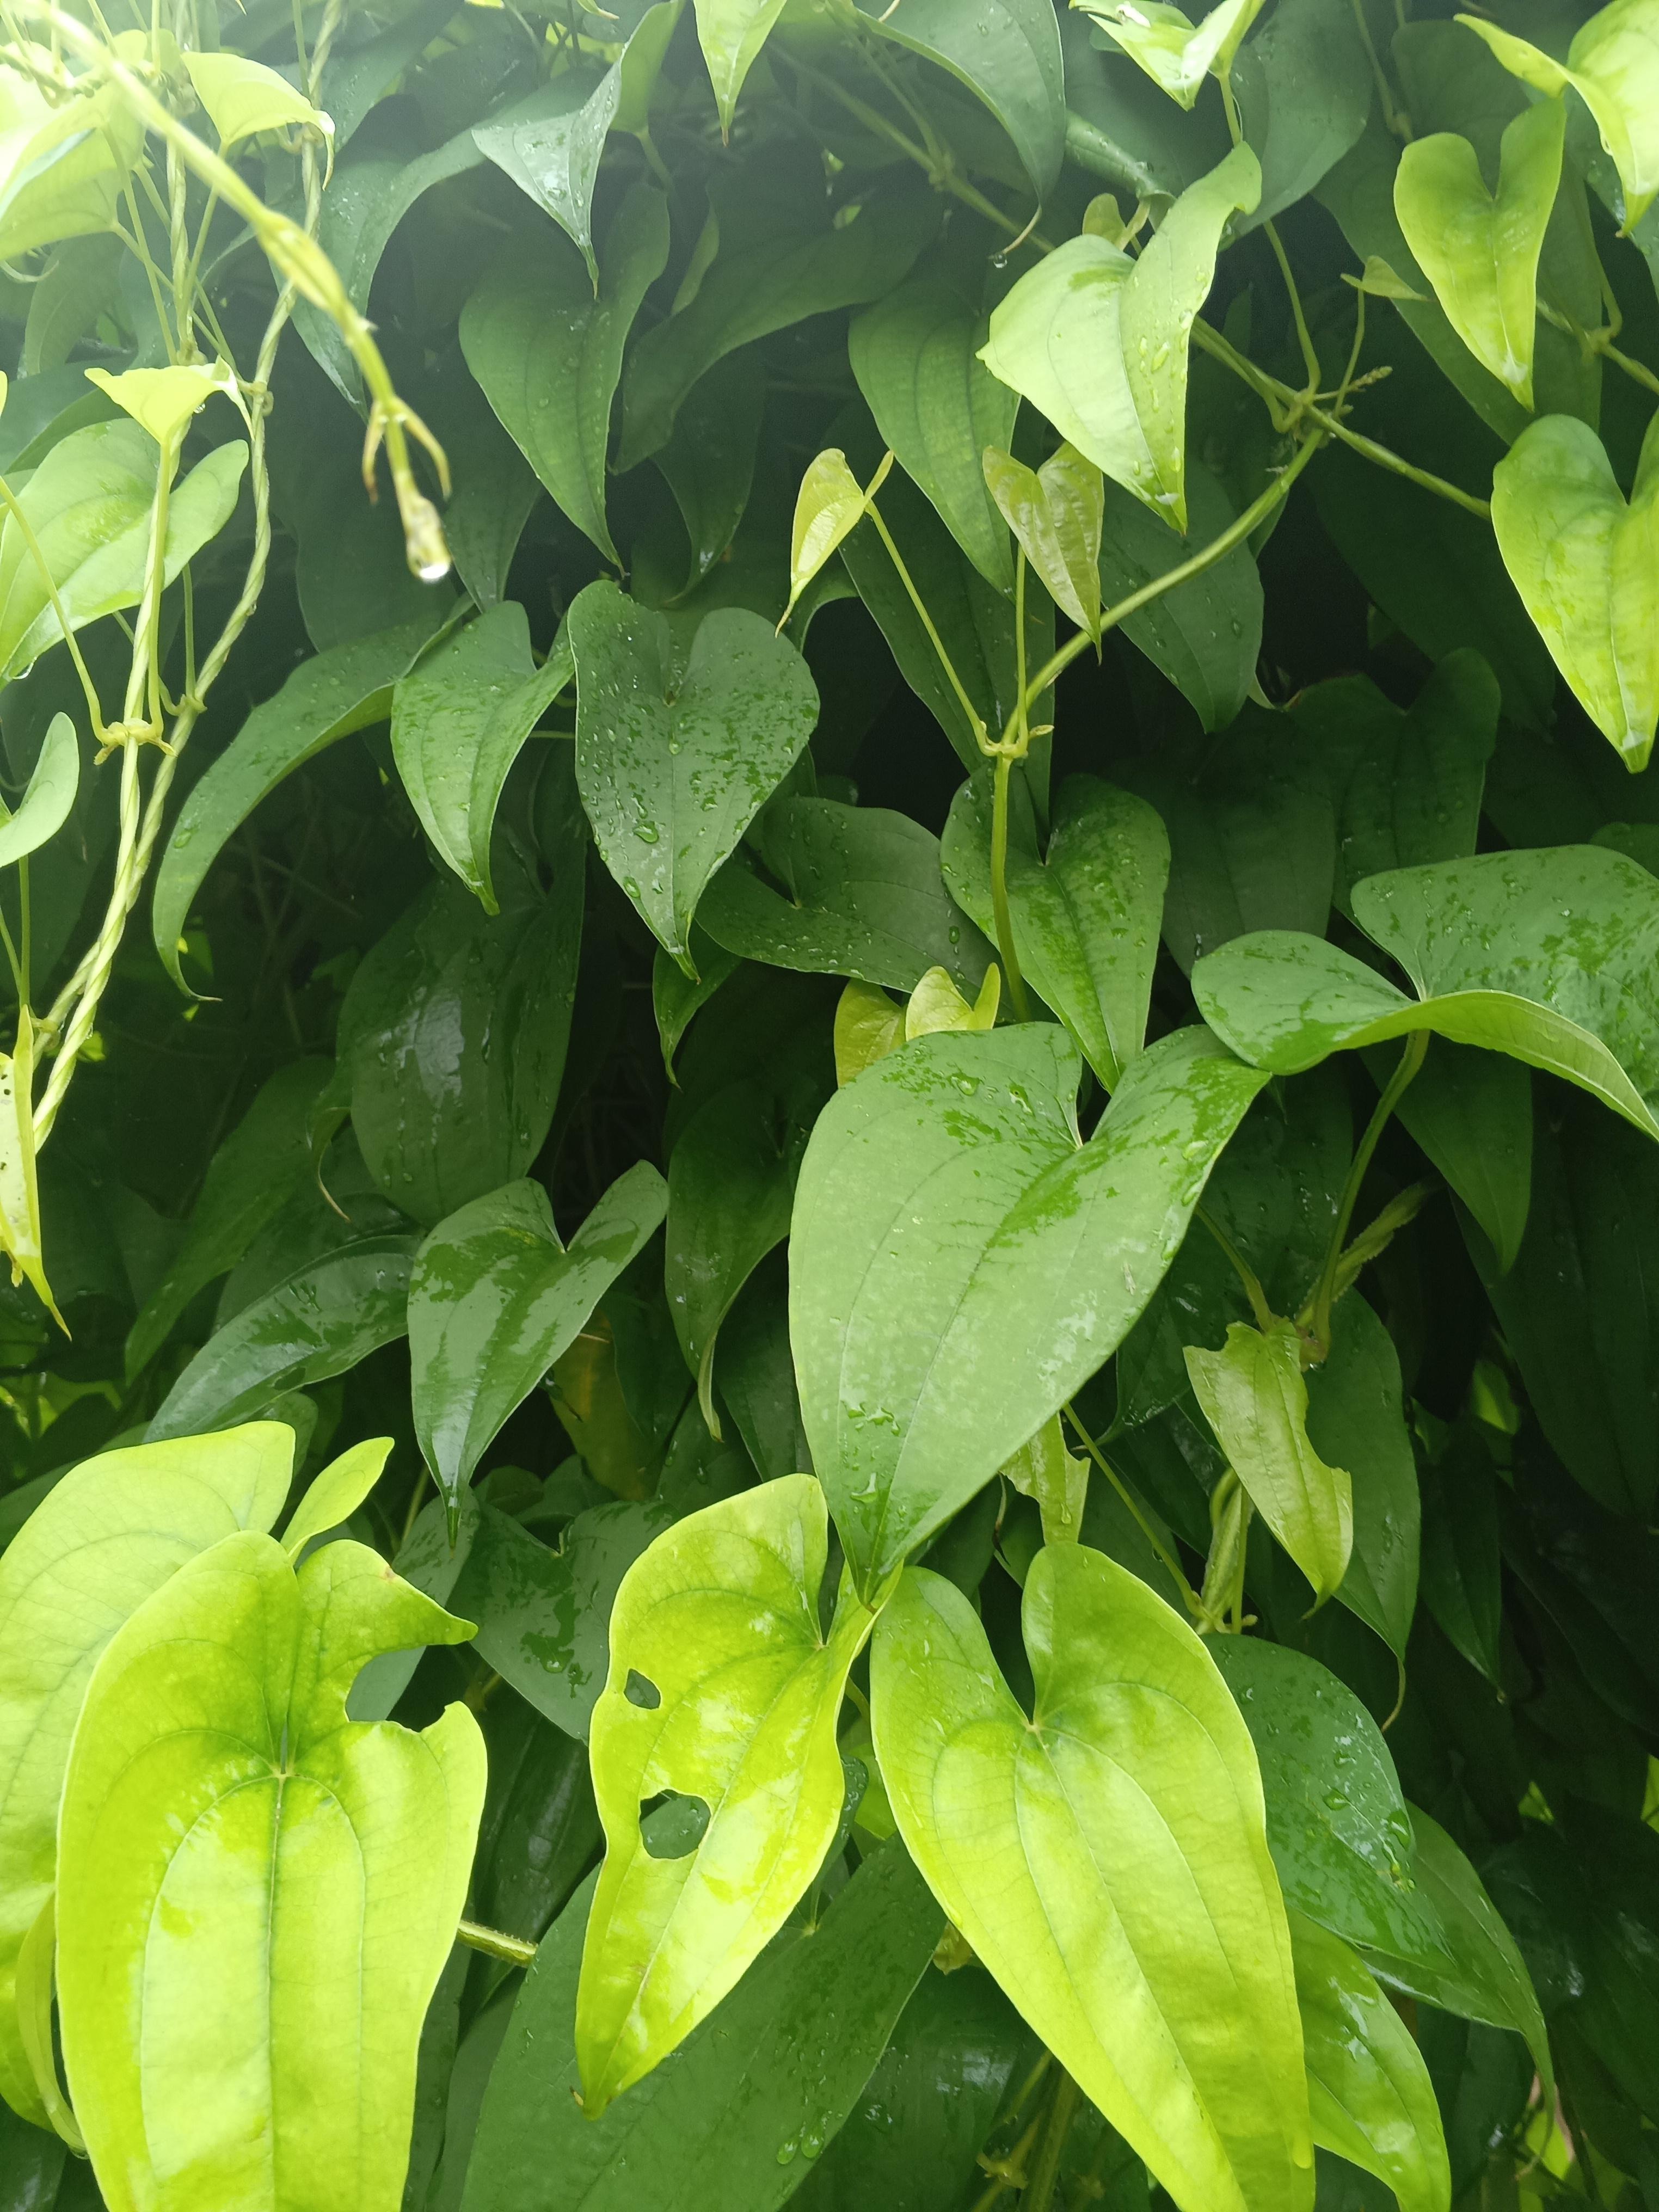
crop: yam
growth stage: vegetative
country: Nigeria
